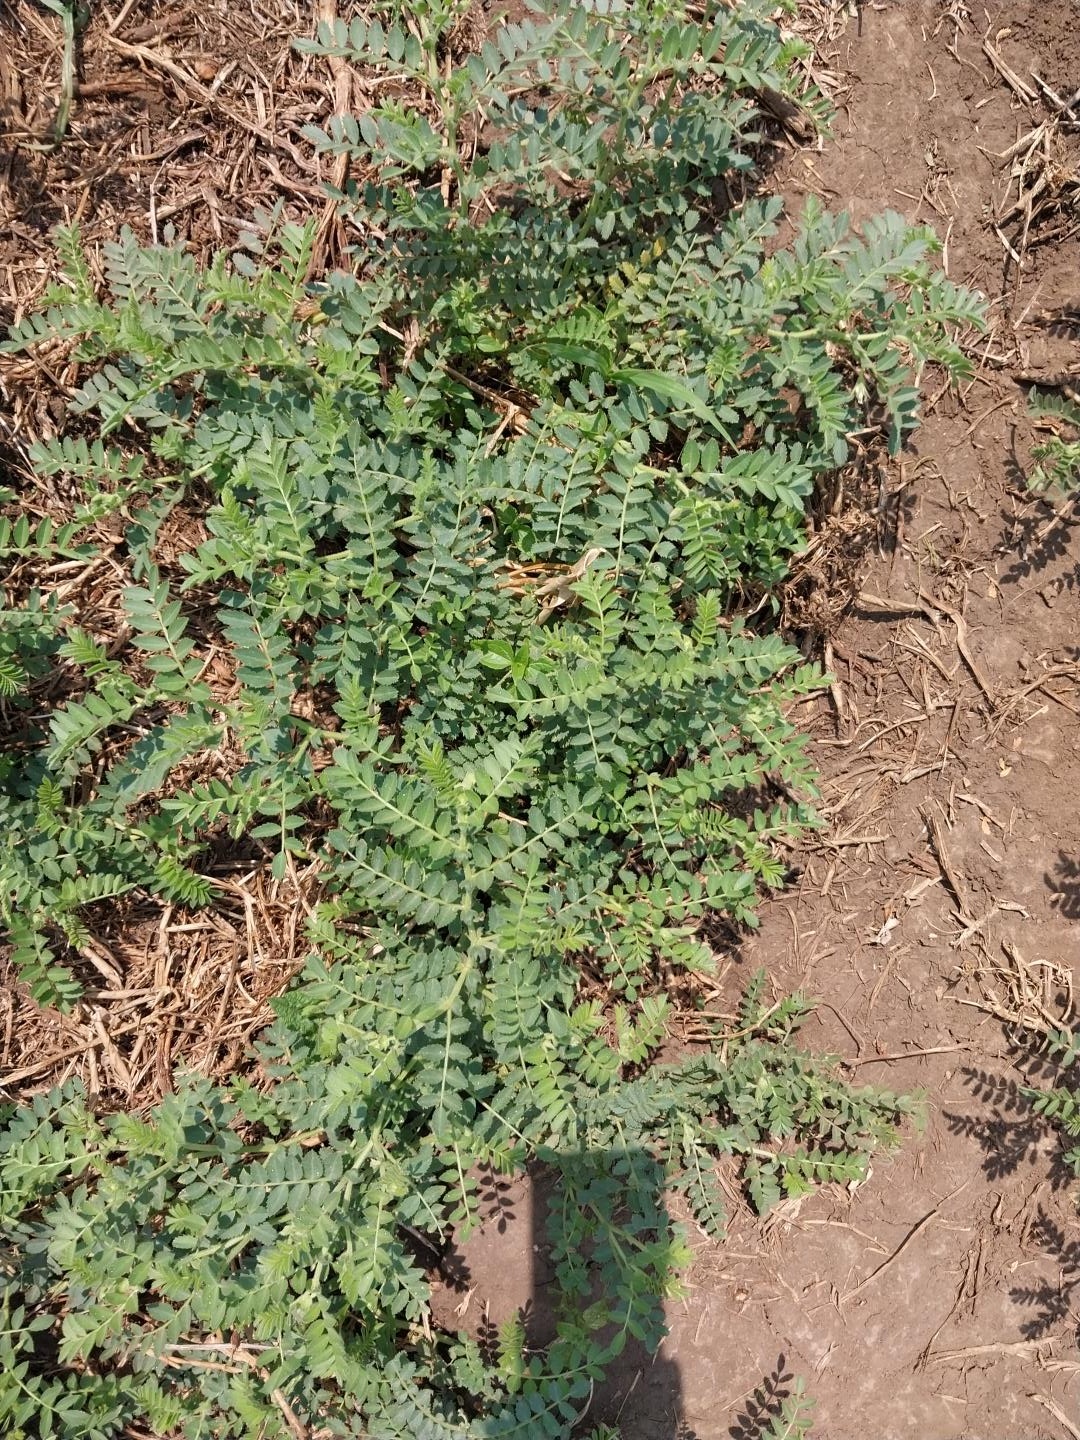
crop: chickpea
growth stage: flowering
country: Tanzania
